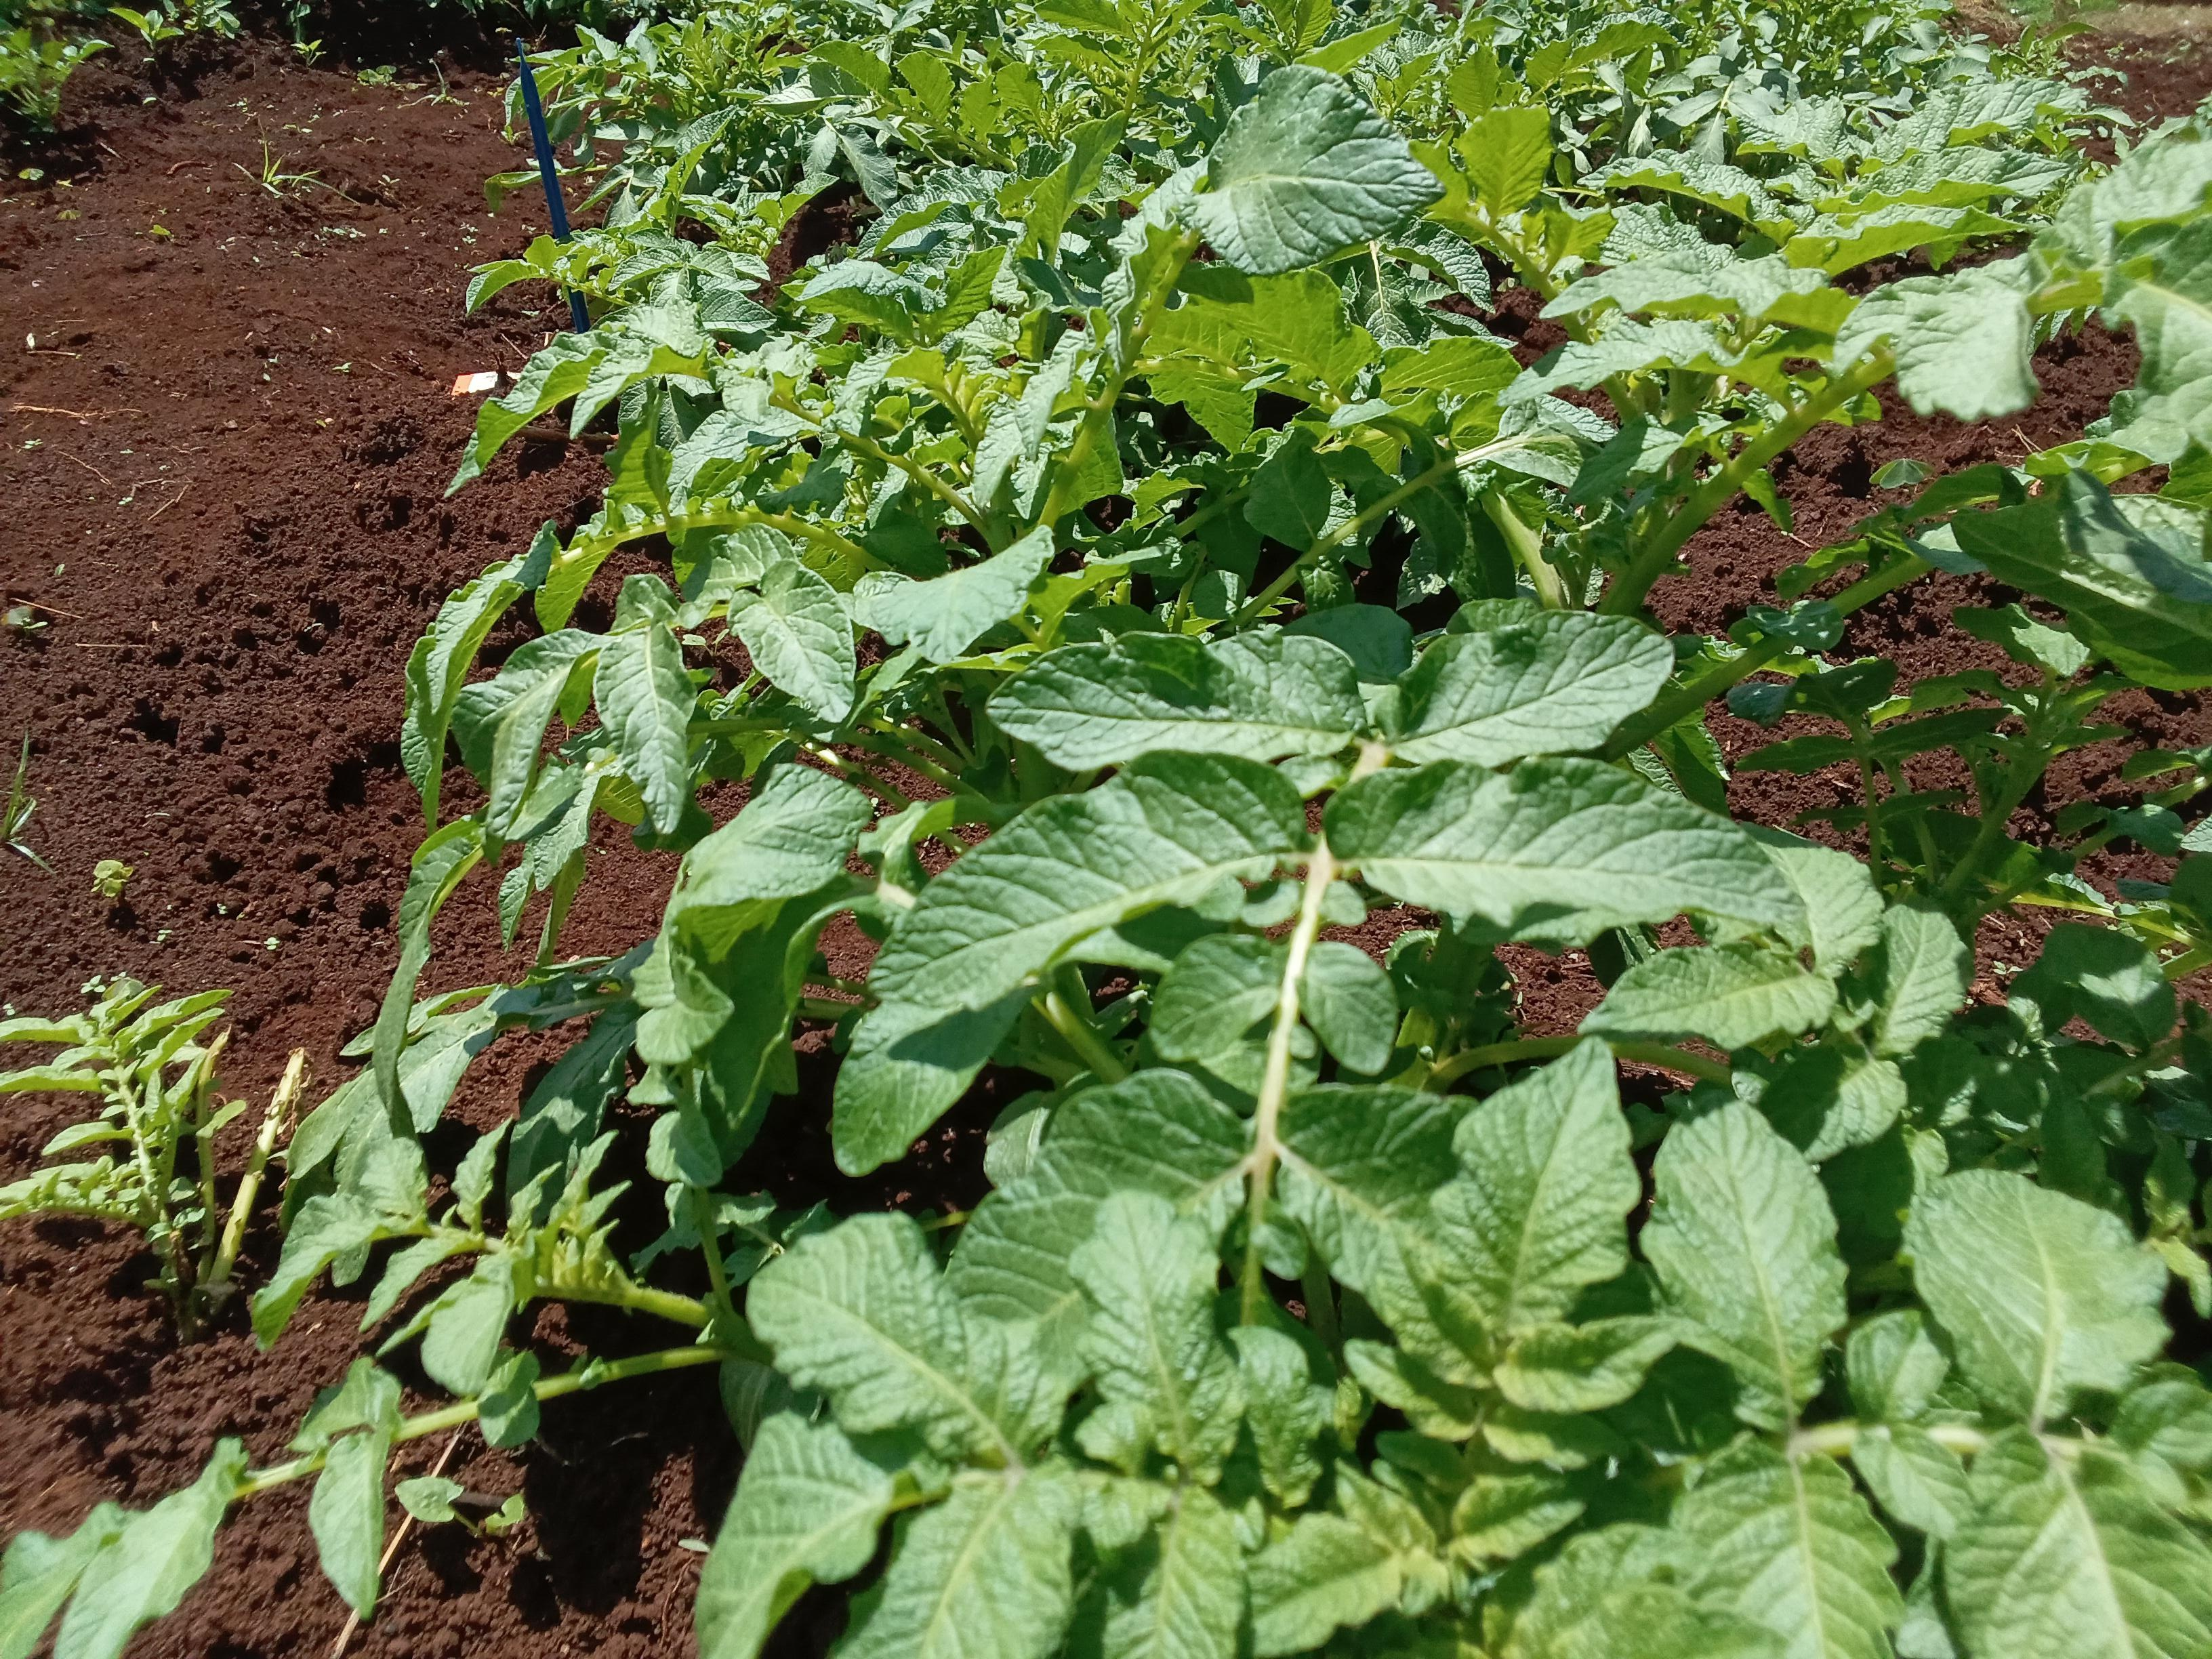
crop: potato
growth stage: vegetative
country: Kenya
